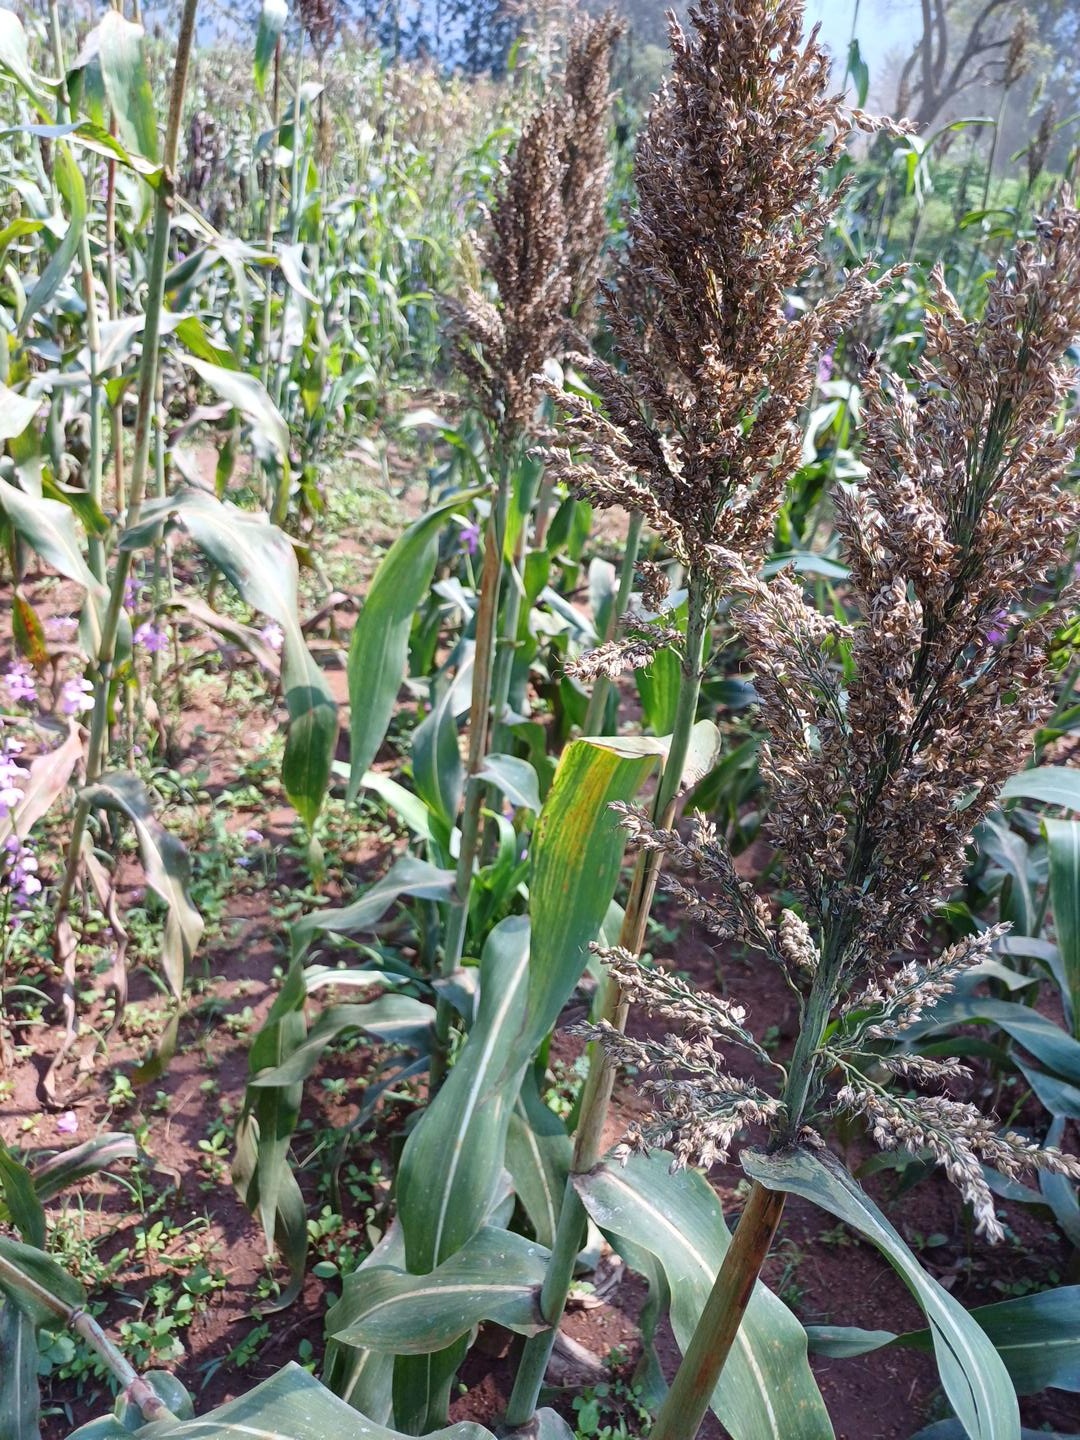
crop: sorghum
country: Kenya
